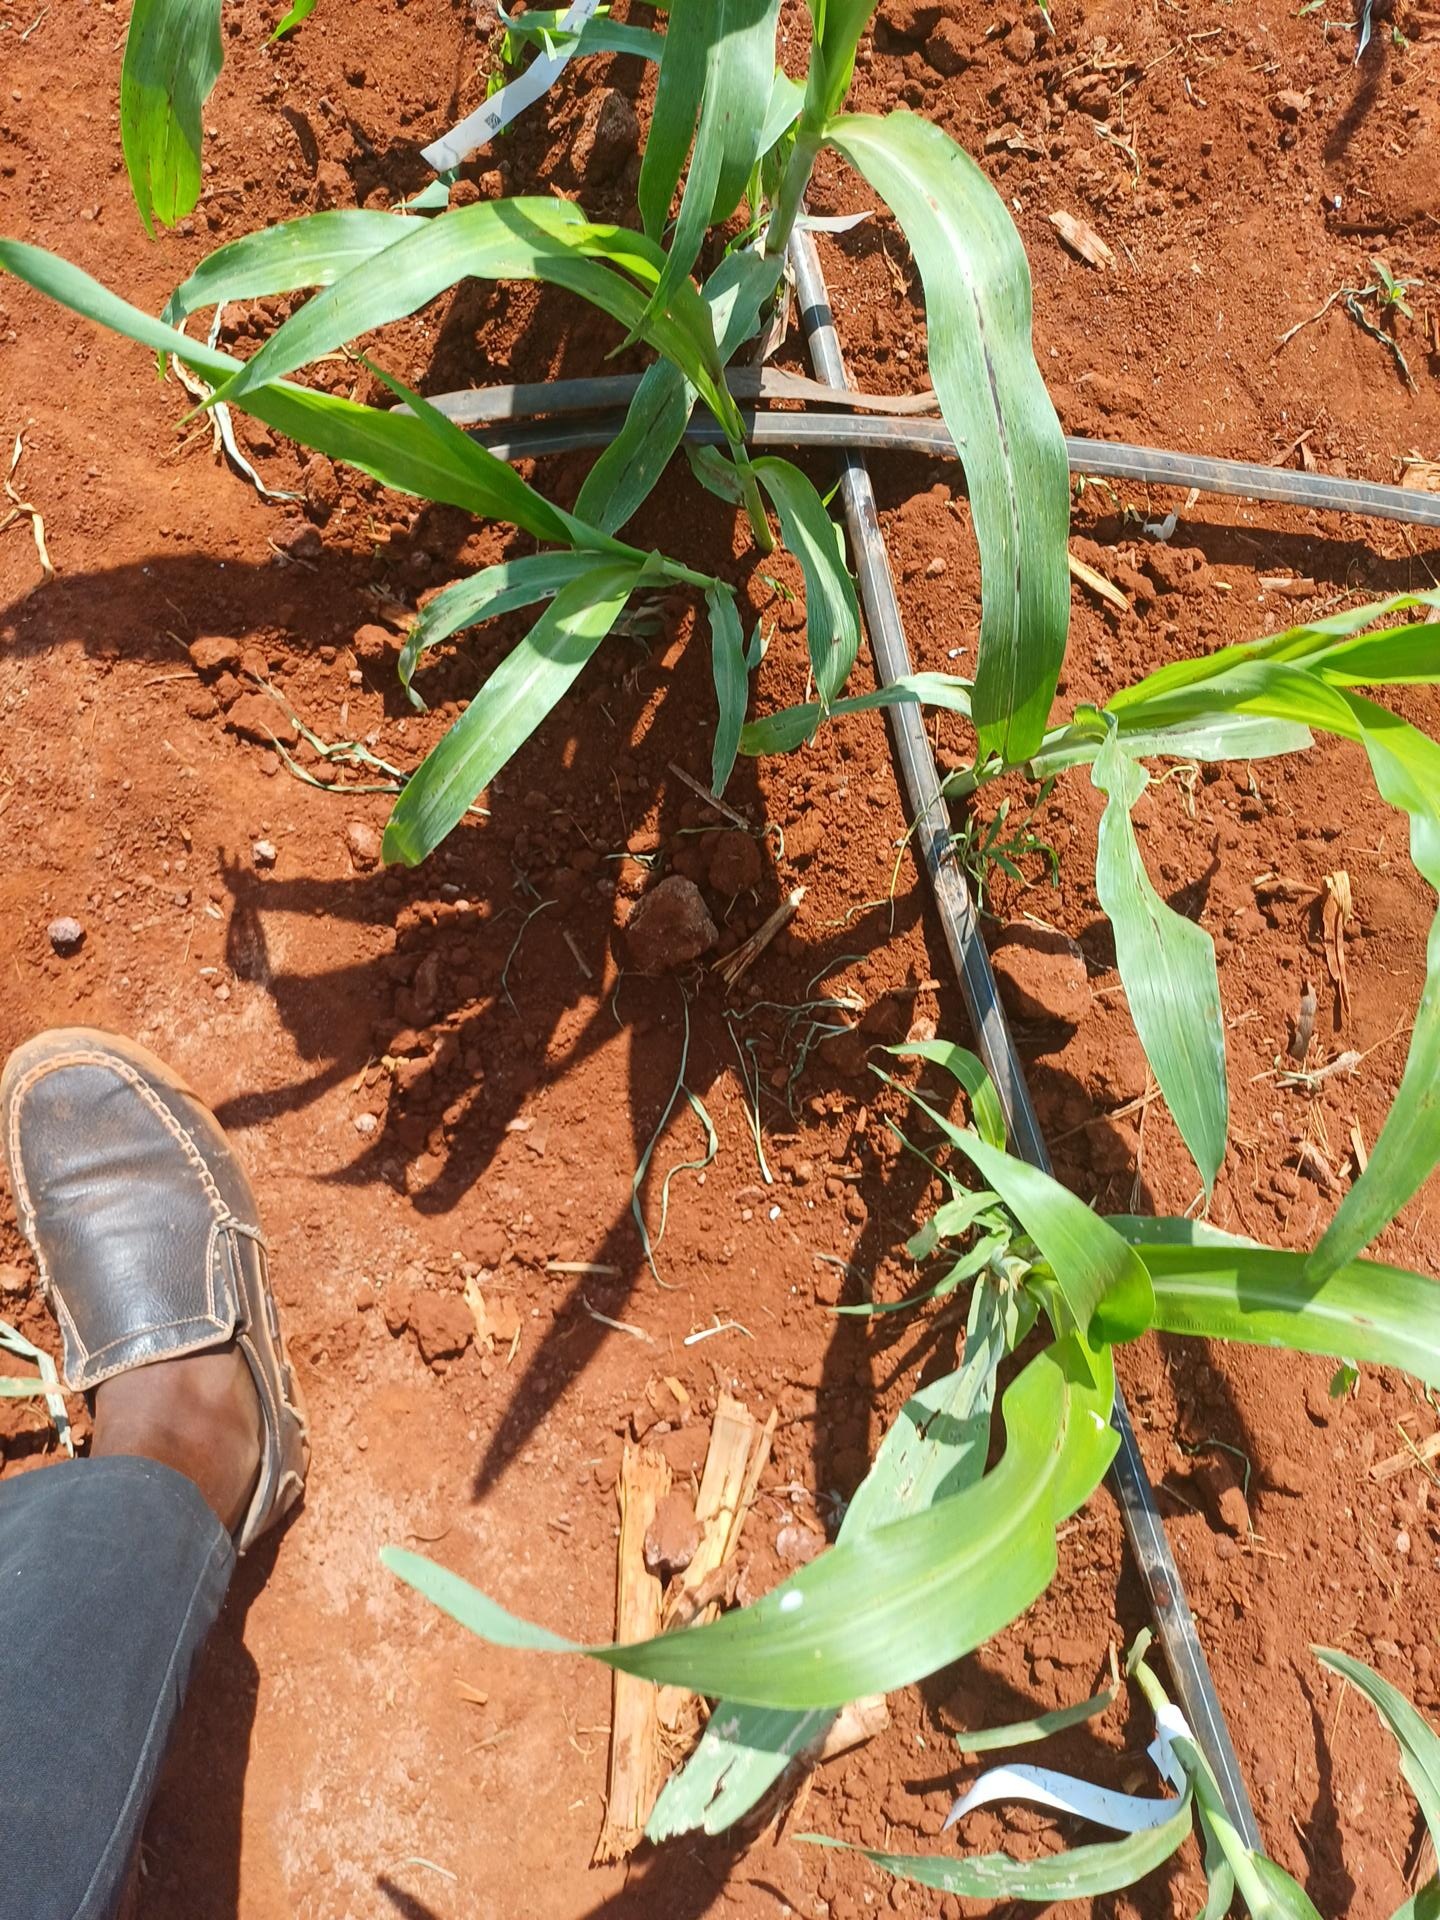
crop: sorghum
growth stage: vegetative
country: Kenya
